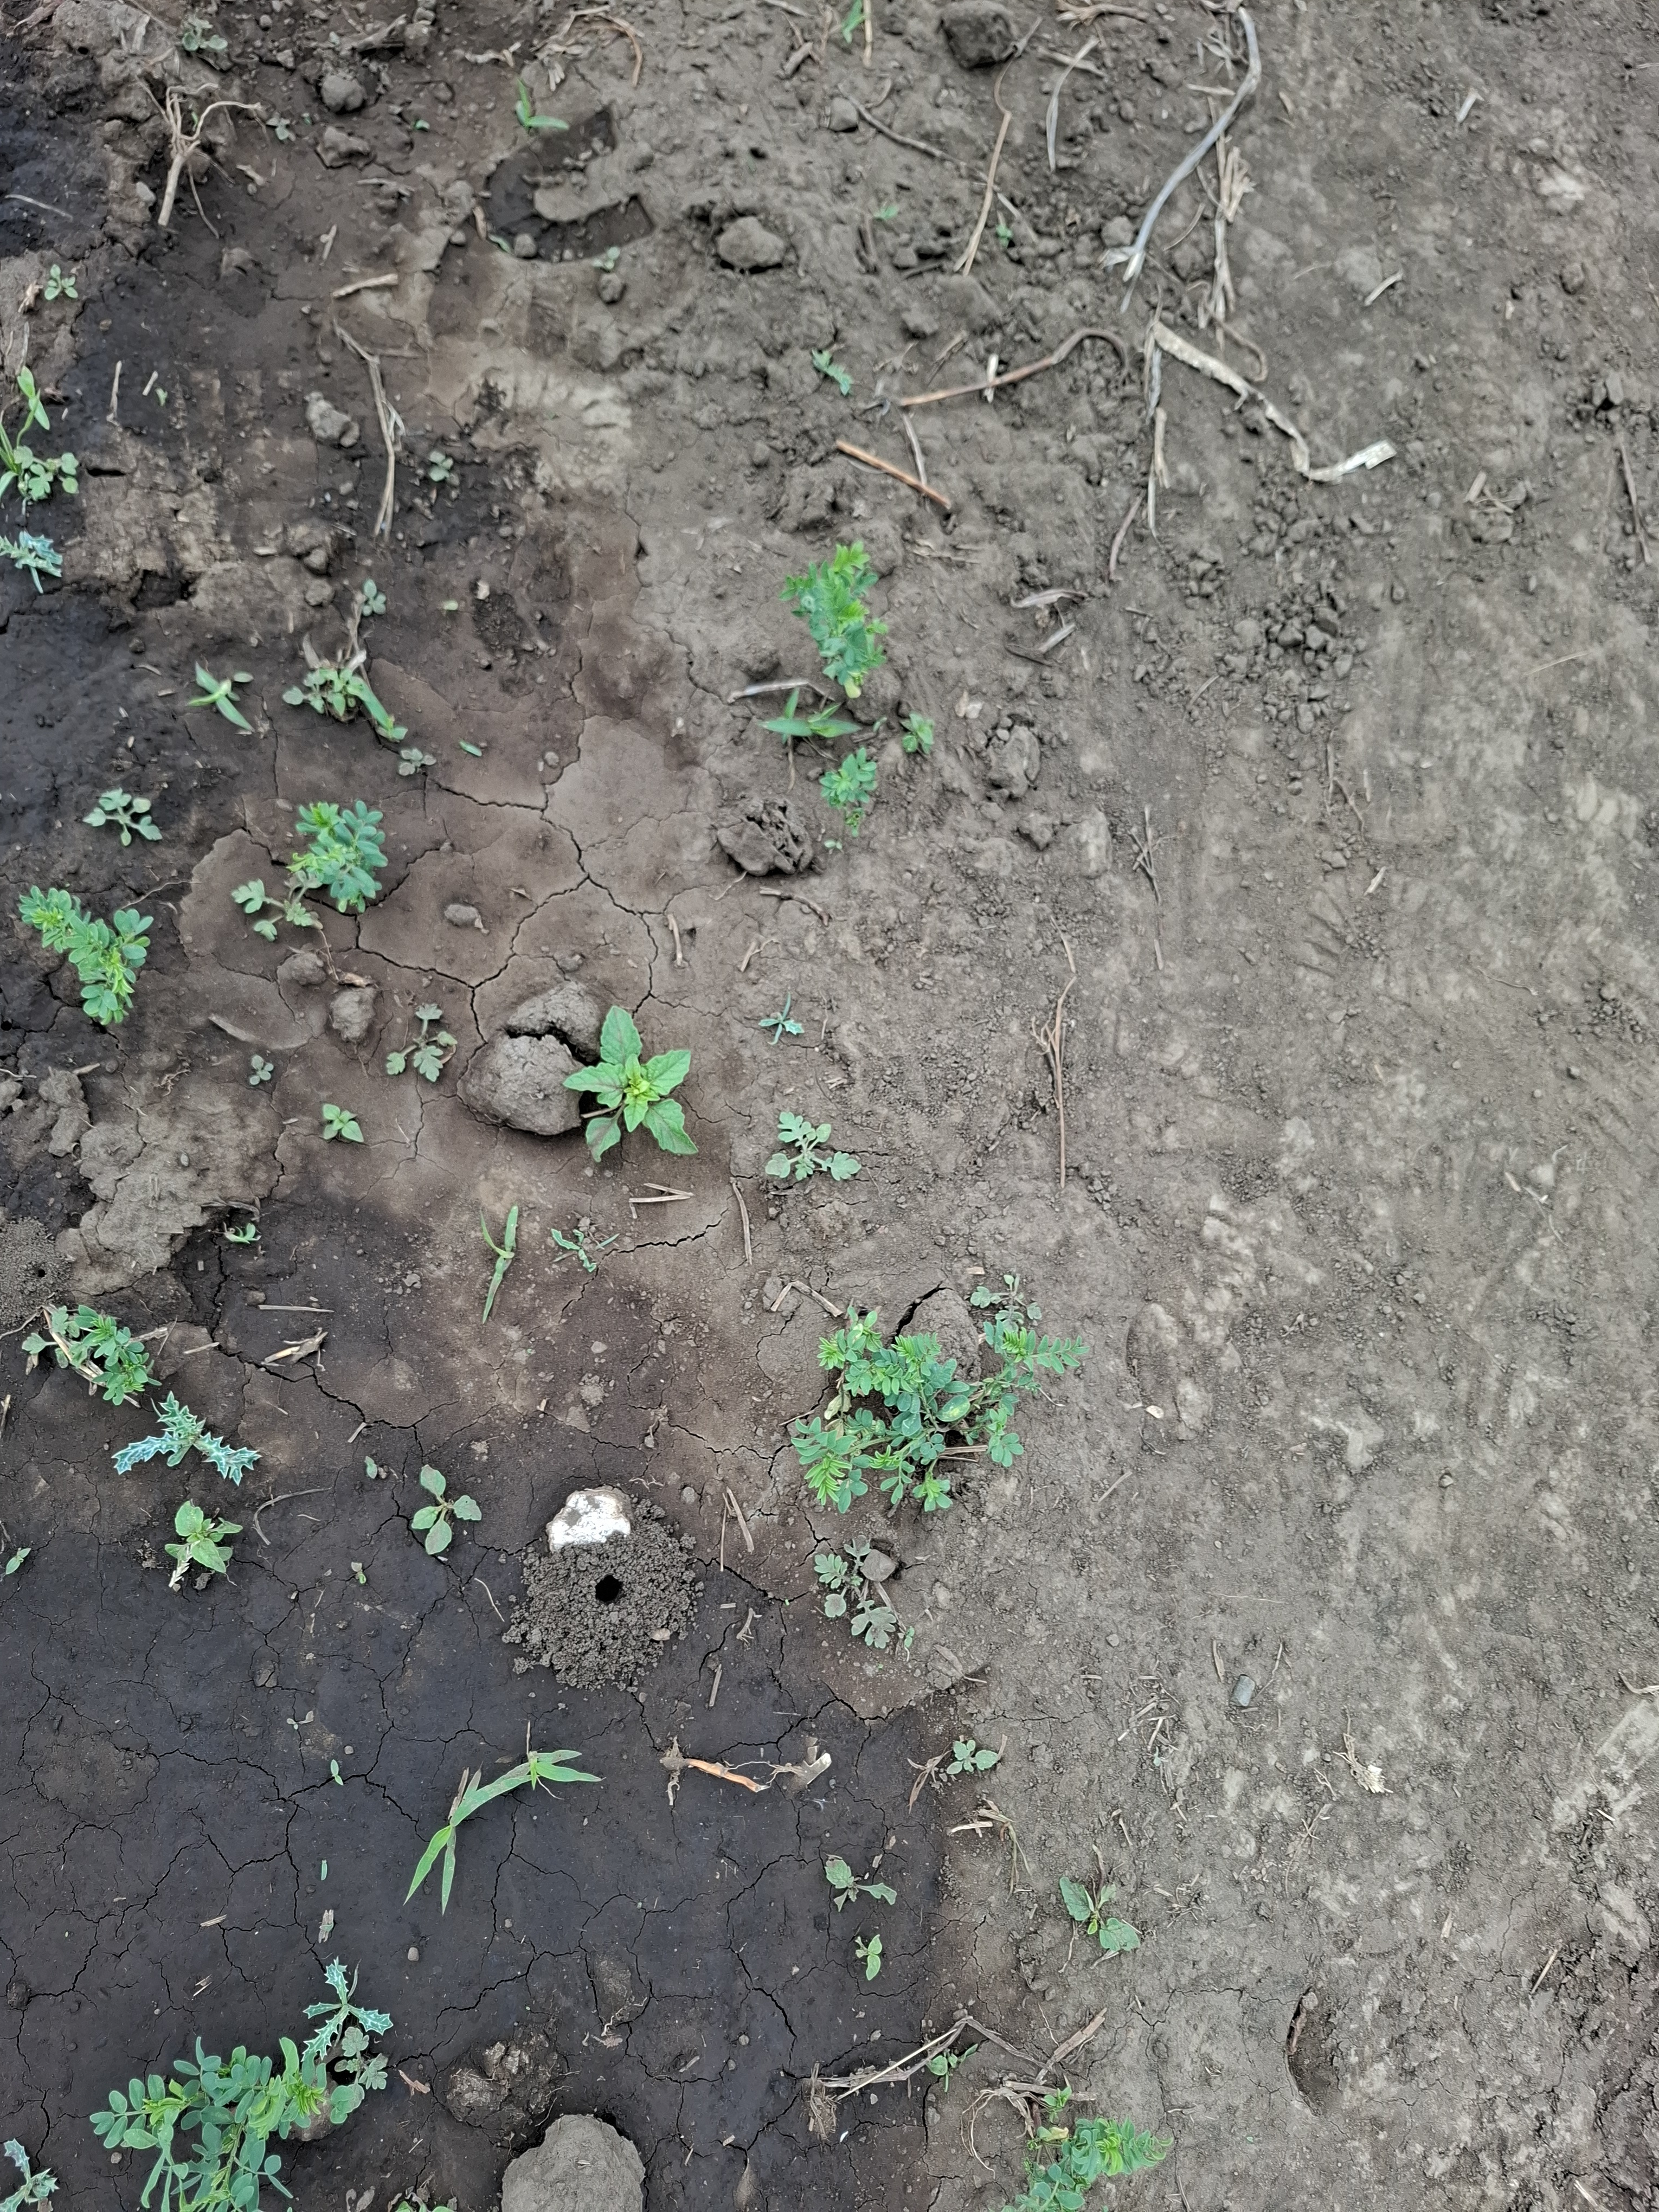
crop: lentil
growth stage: vegetative
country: Tanzania
